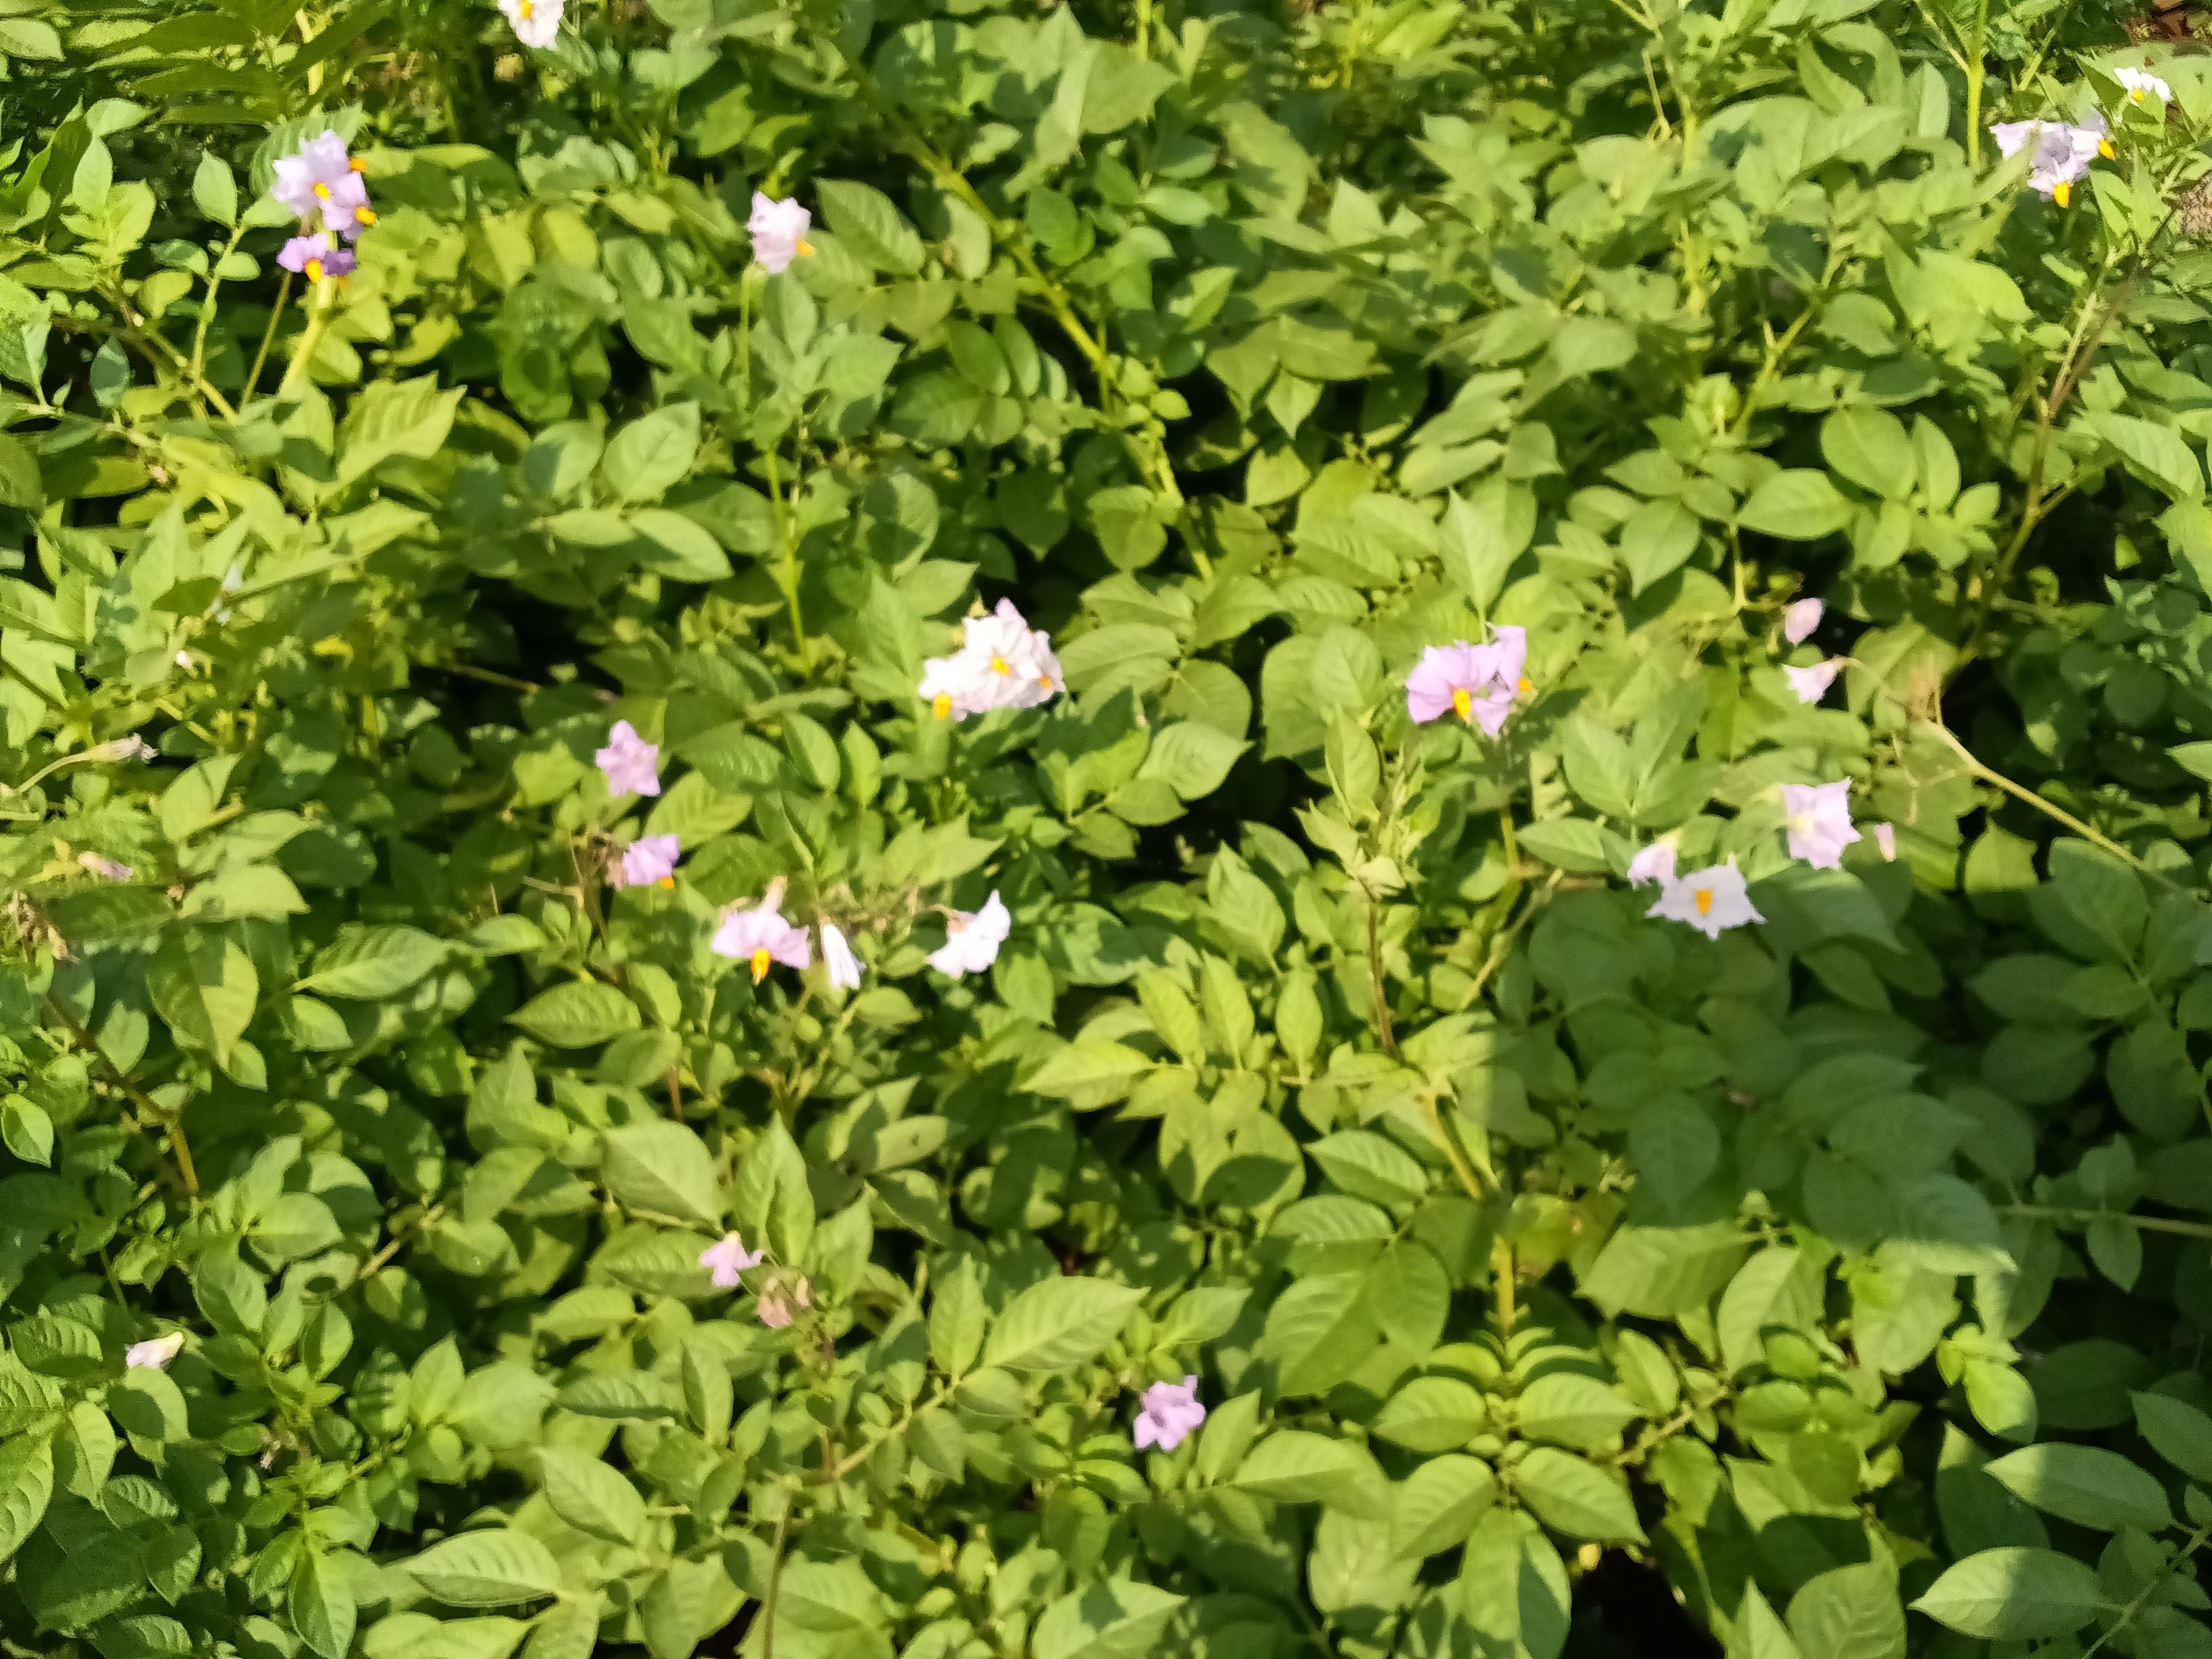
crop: potato
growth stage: maturity
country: Kenya
